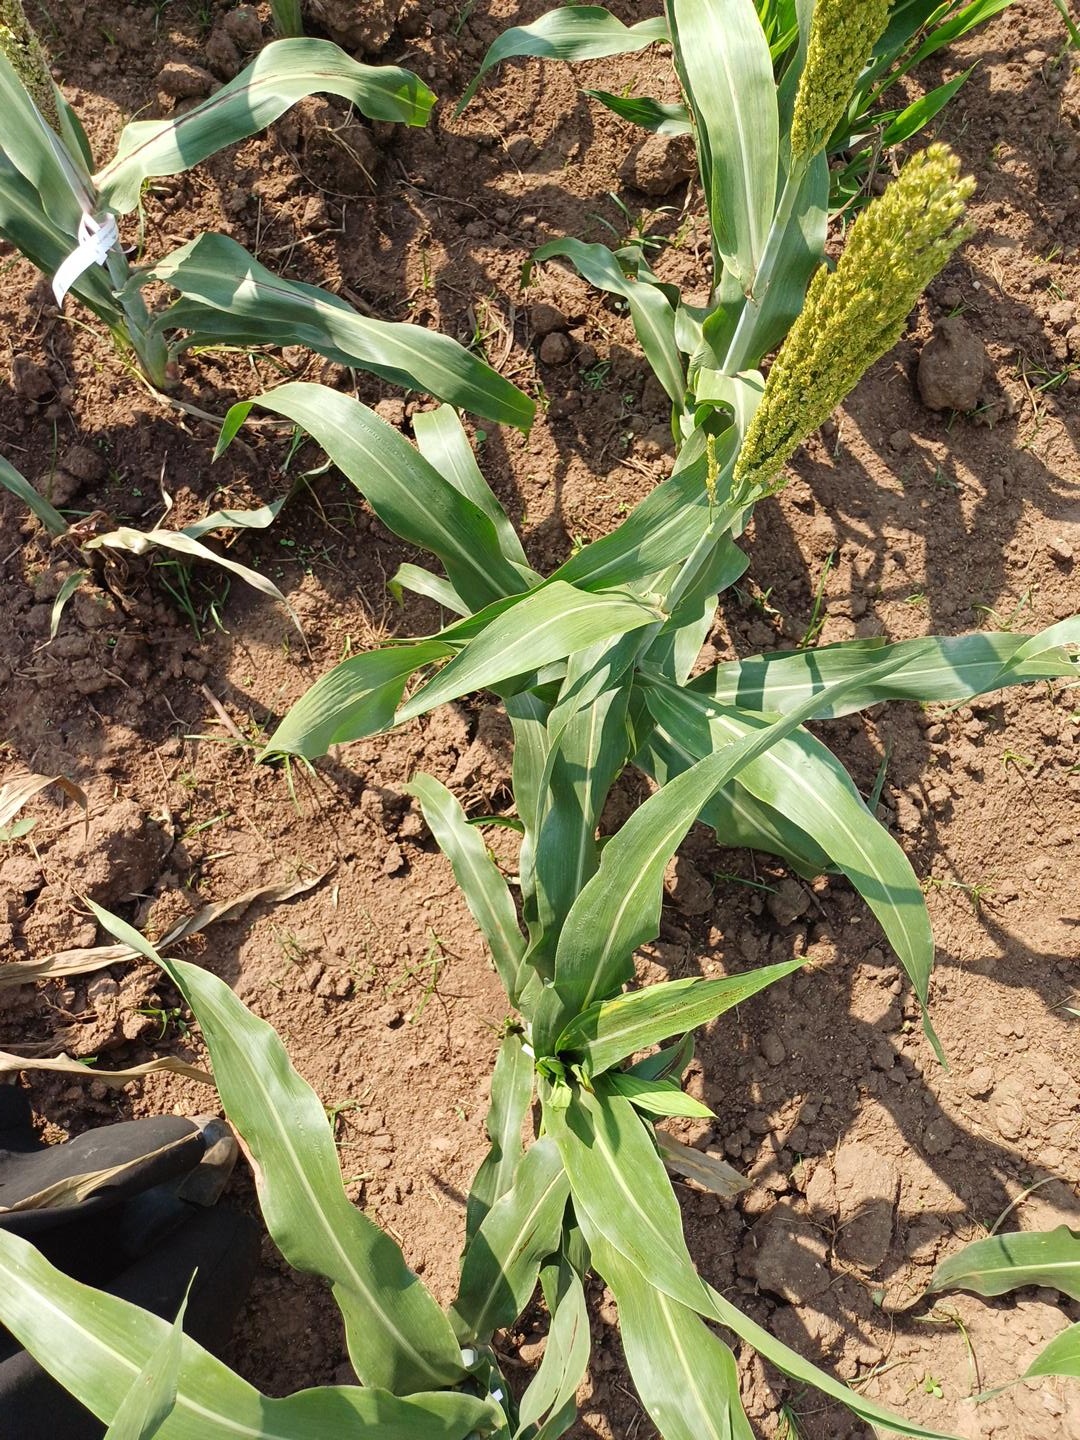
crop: sorghum
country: Kenya
